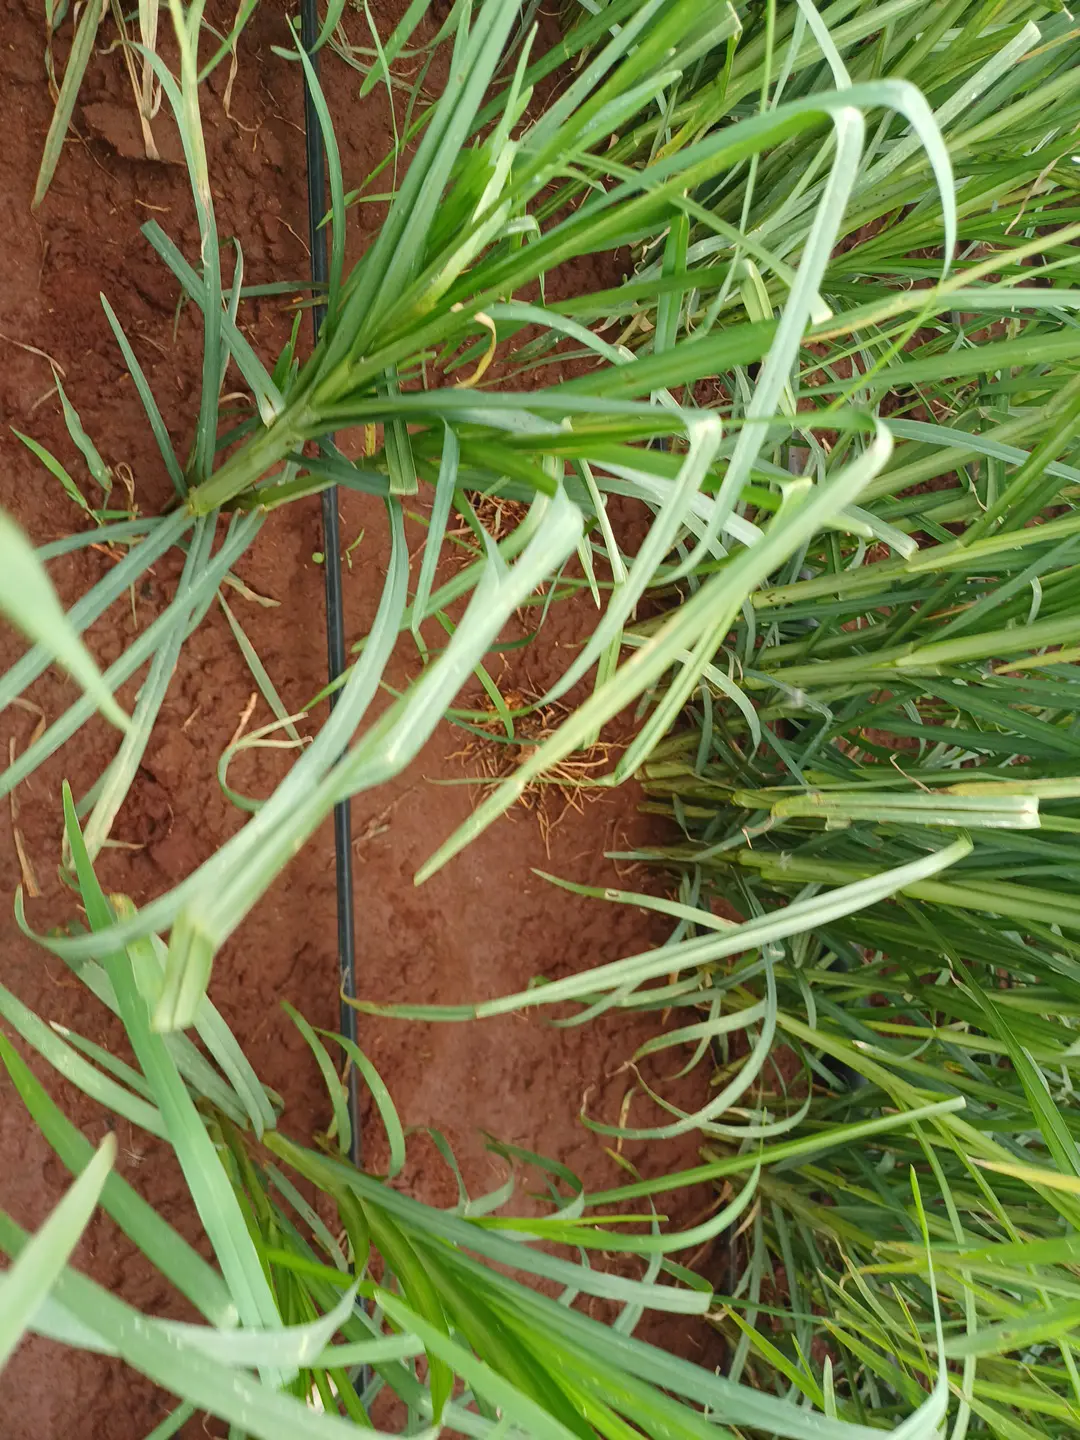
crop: finger millet
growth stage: vegetative
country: Kenya
